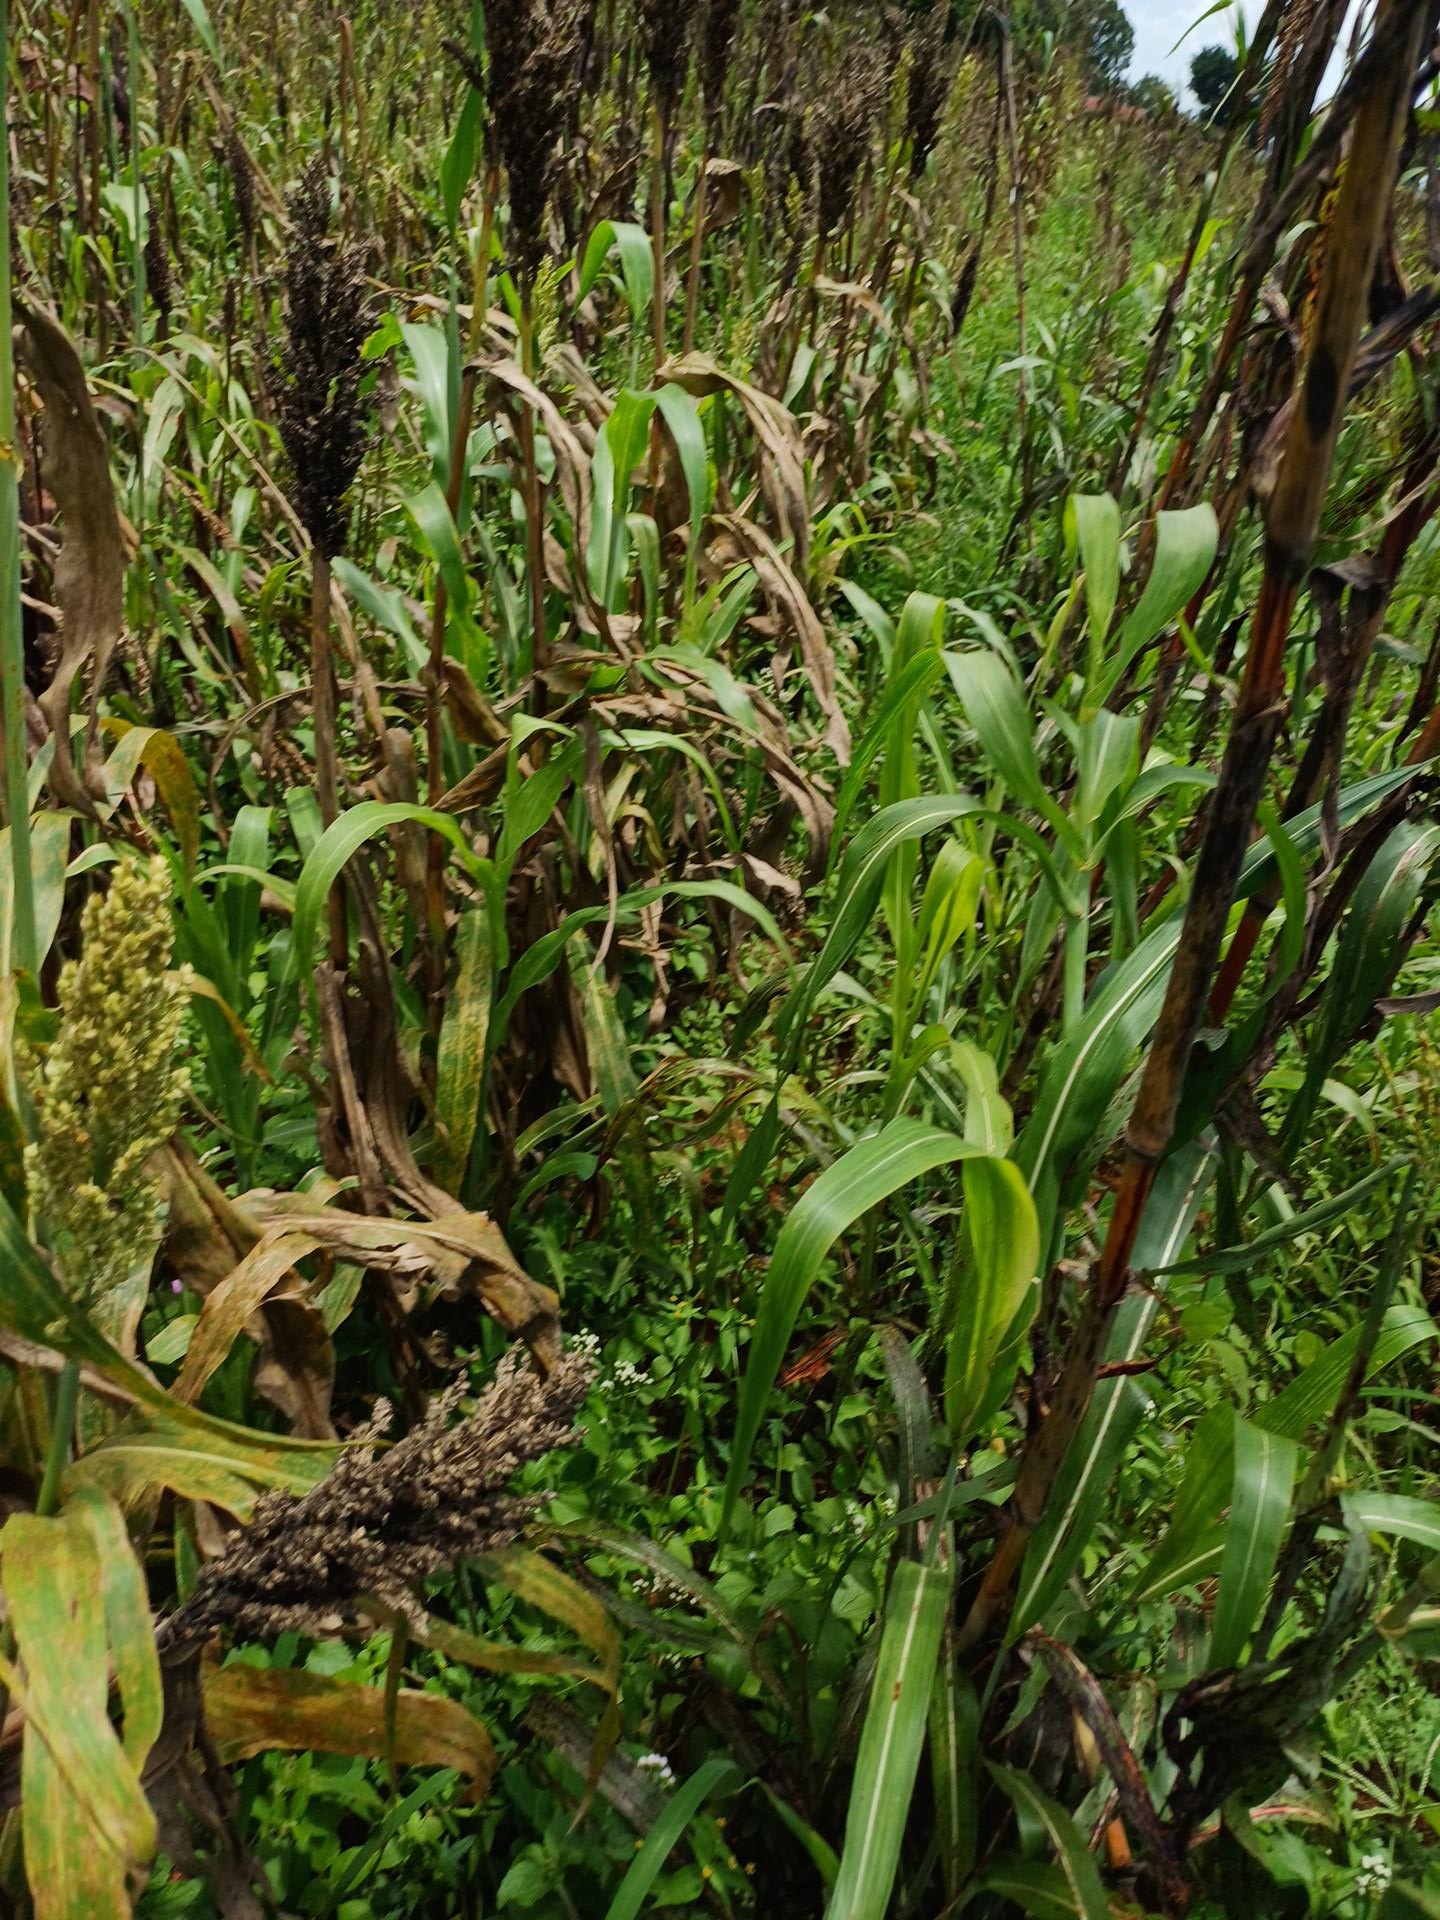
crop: sorghum
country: Kenya
